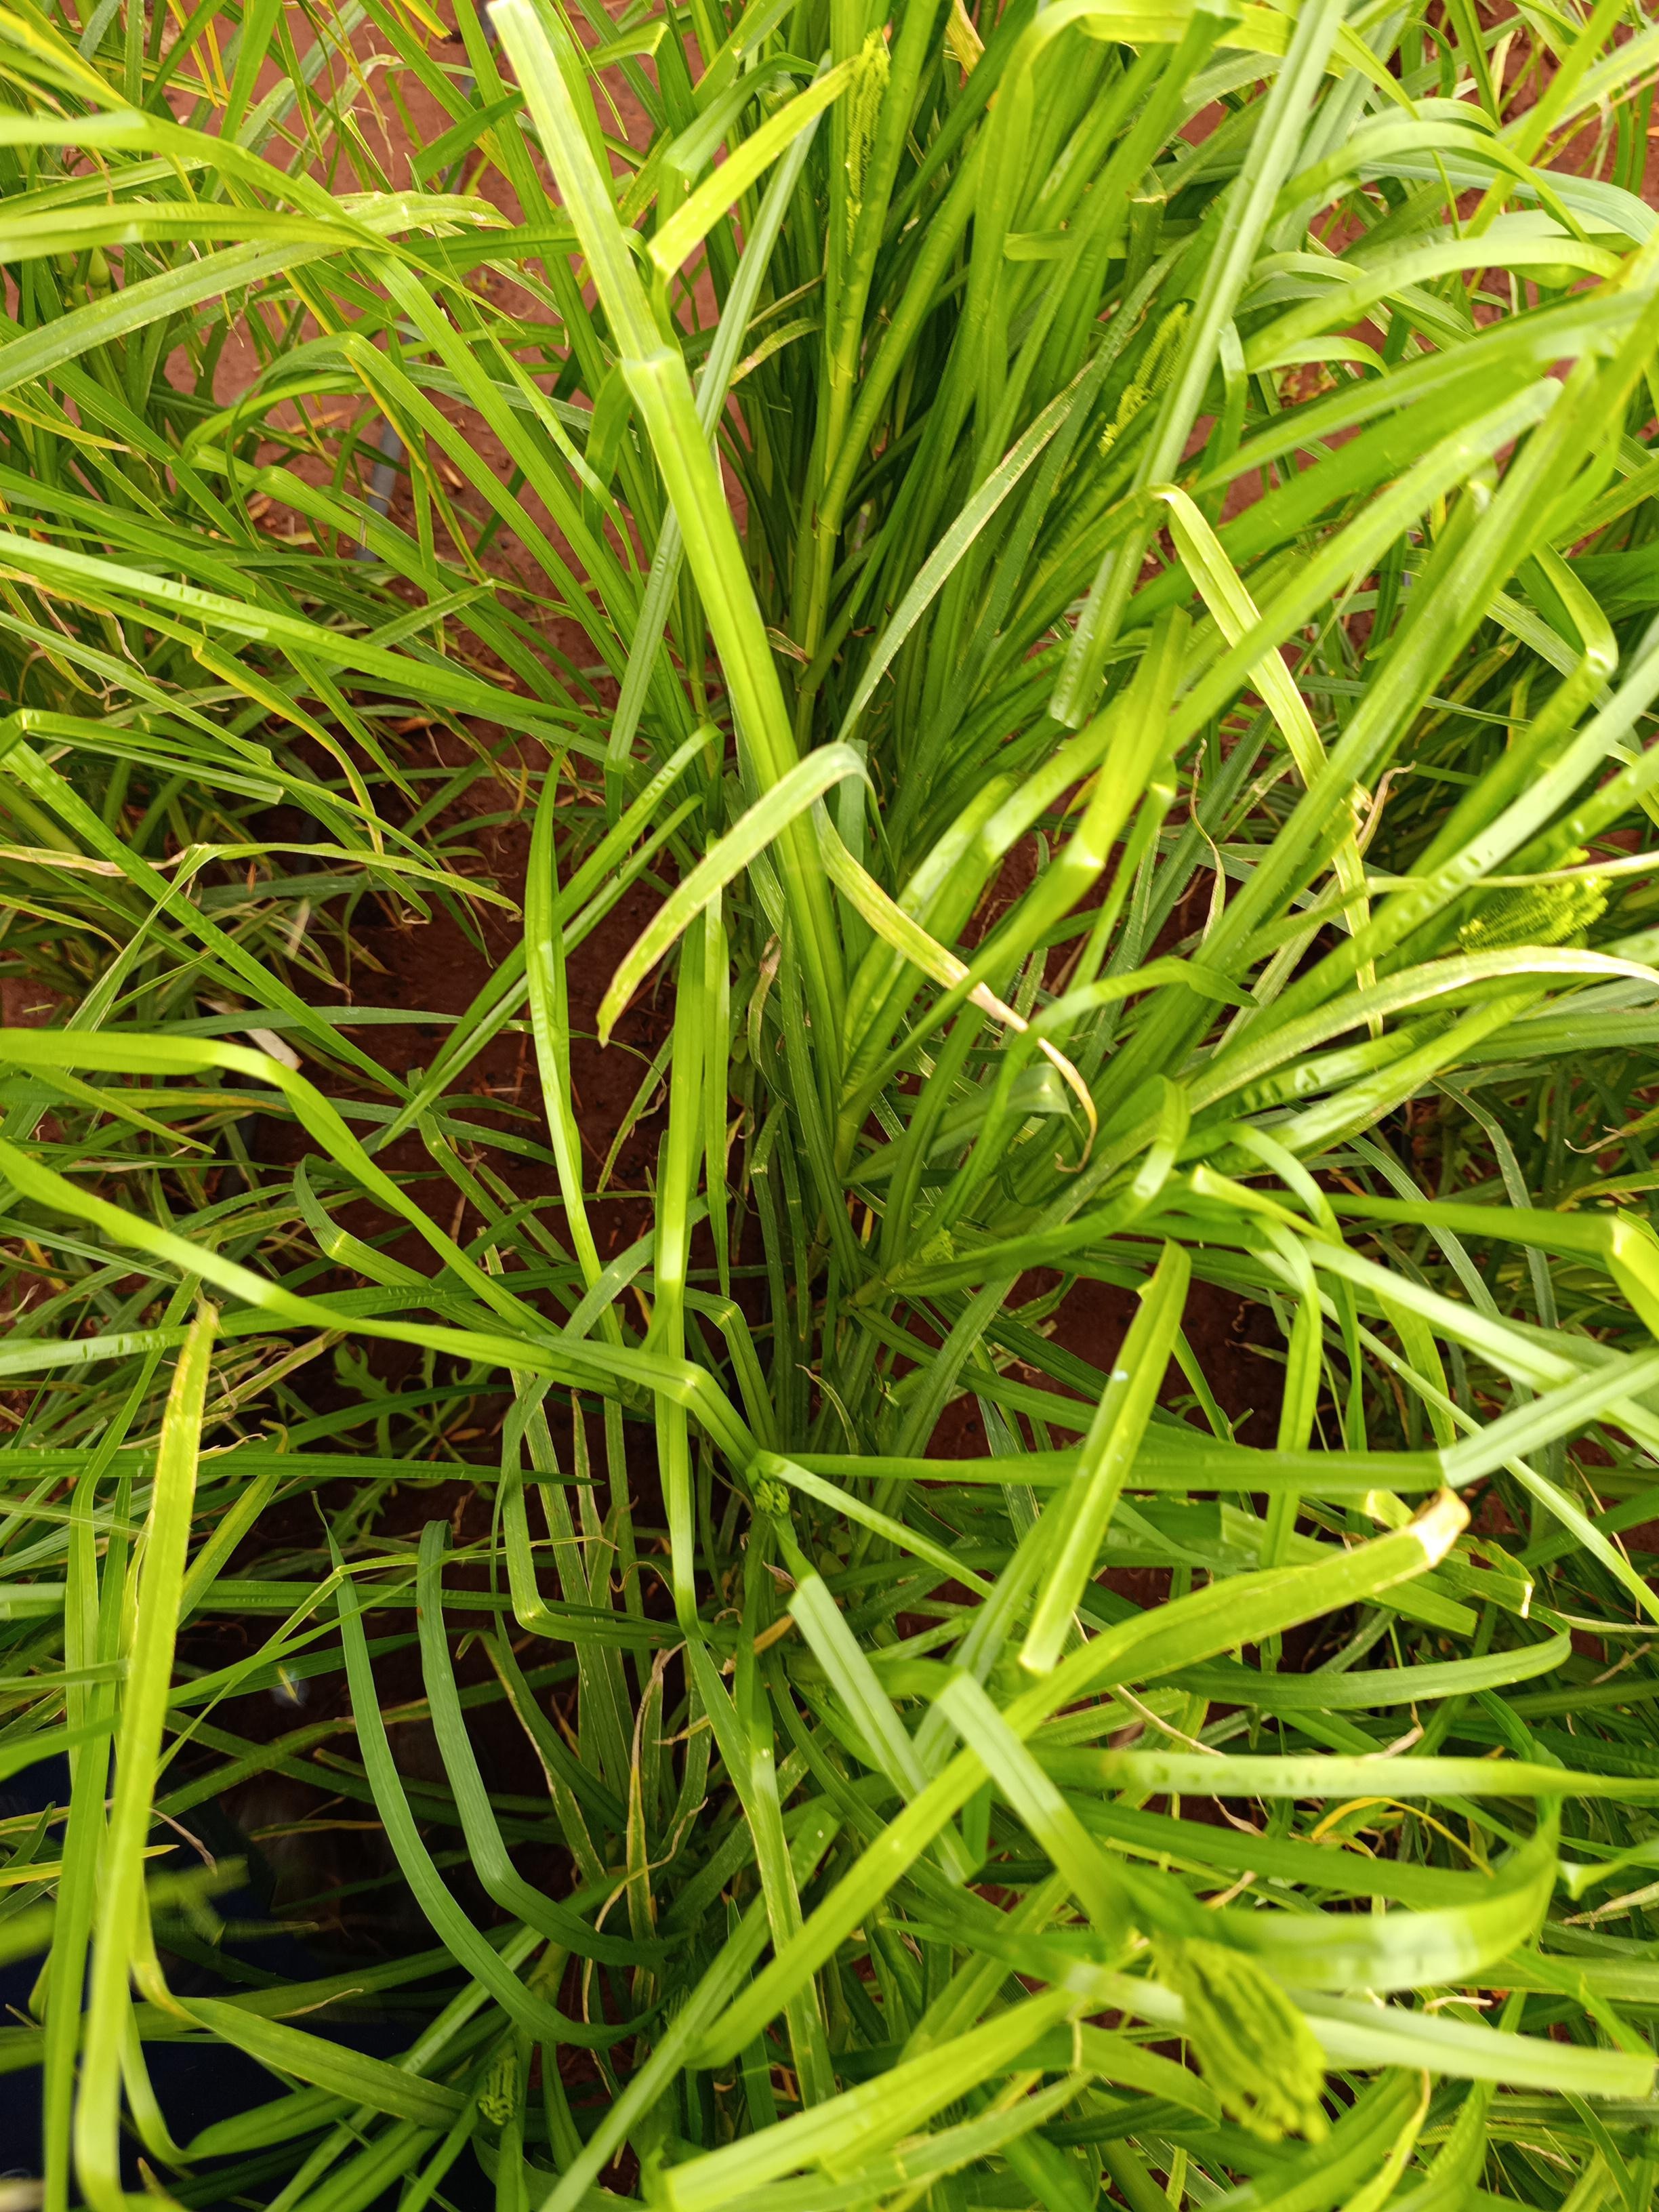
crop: finger millet
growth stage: heading tuber
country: Kenya
